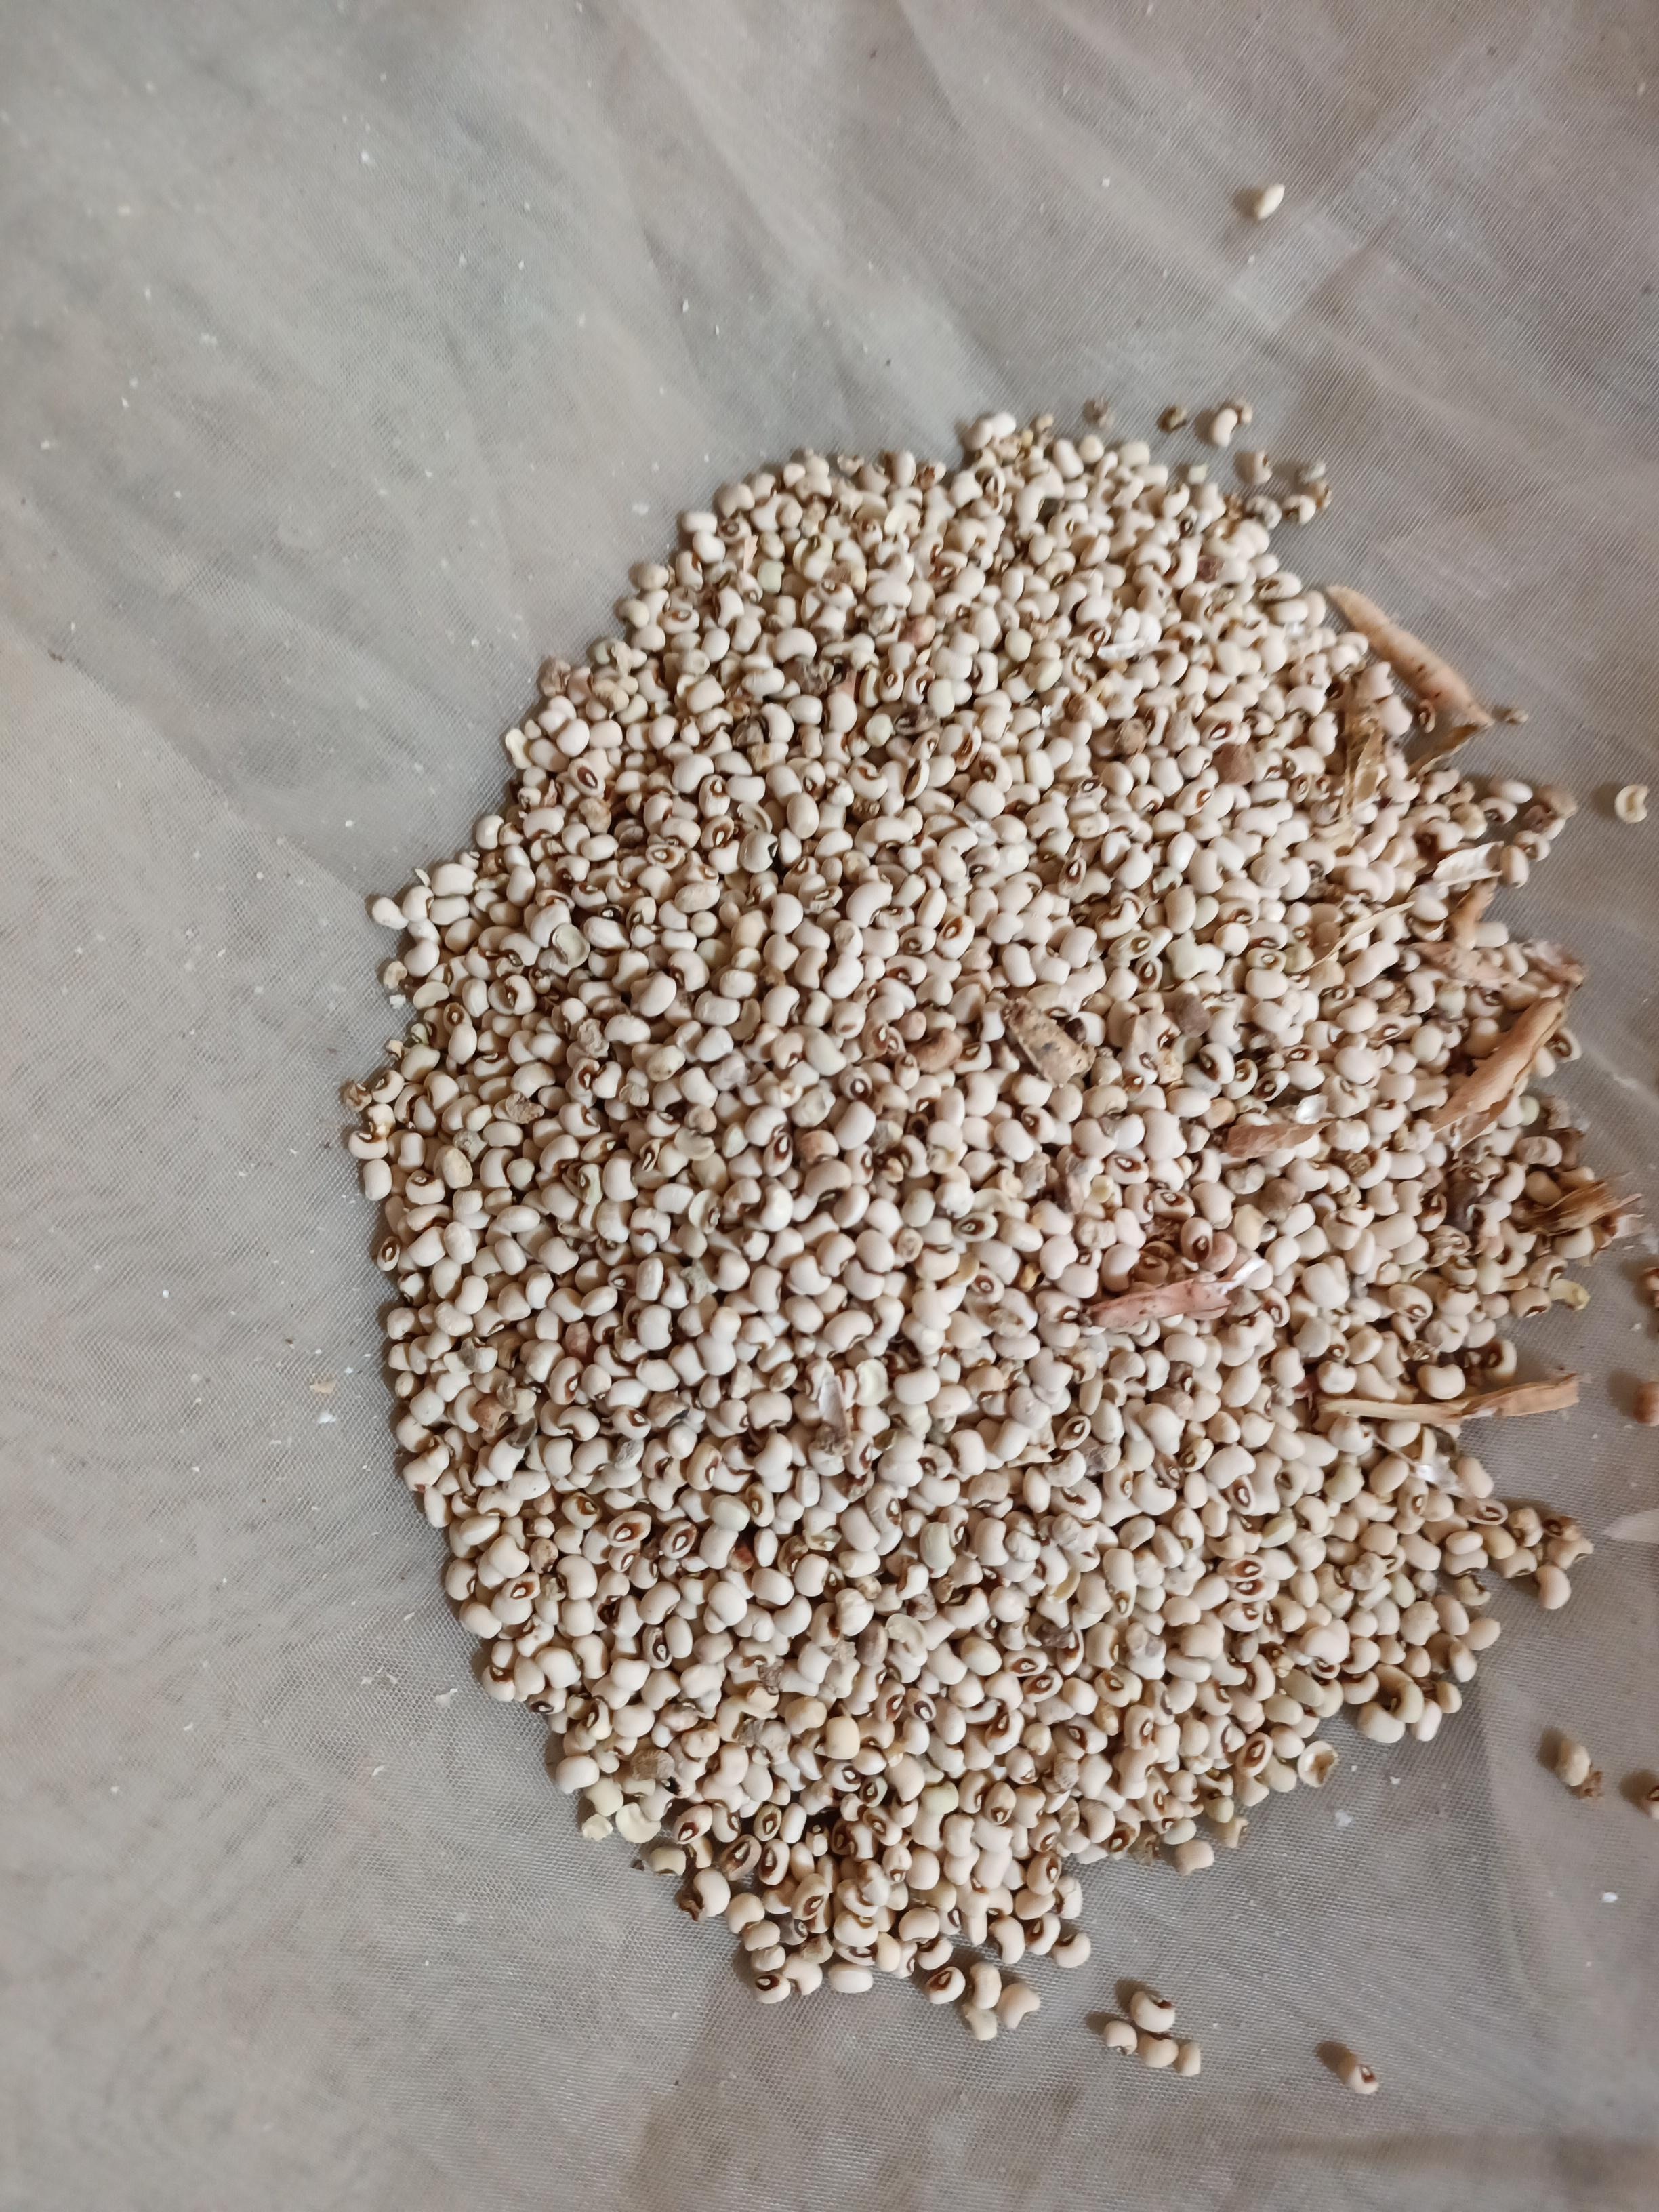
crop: cowpea
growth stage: harvest
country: Nigeria
